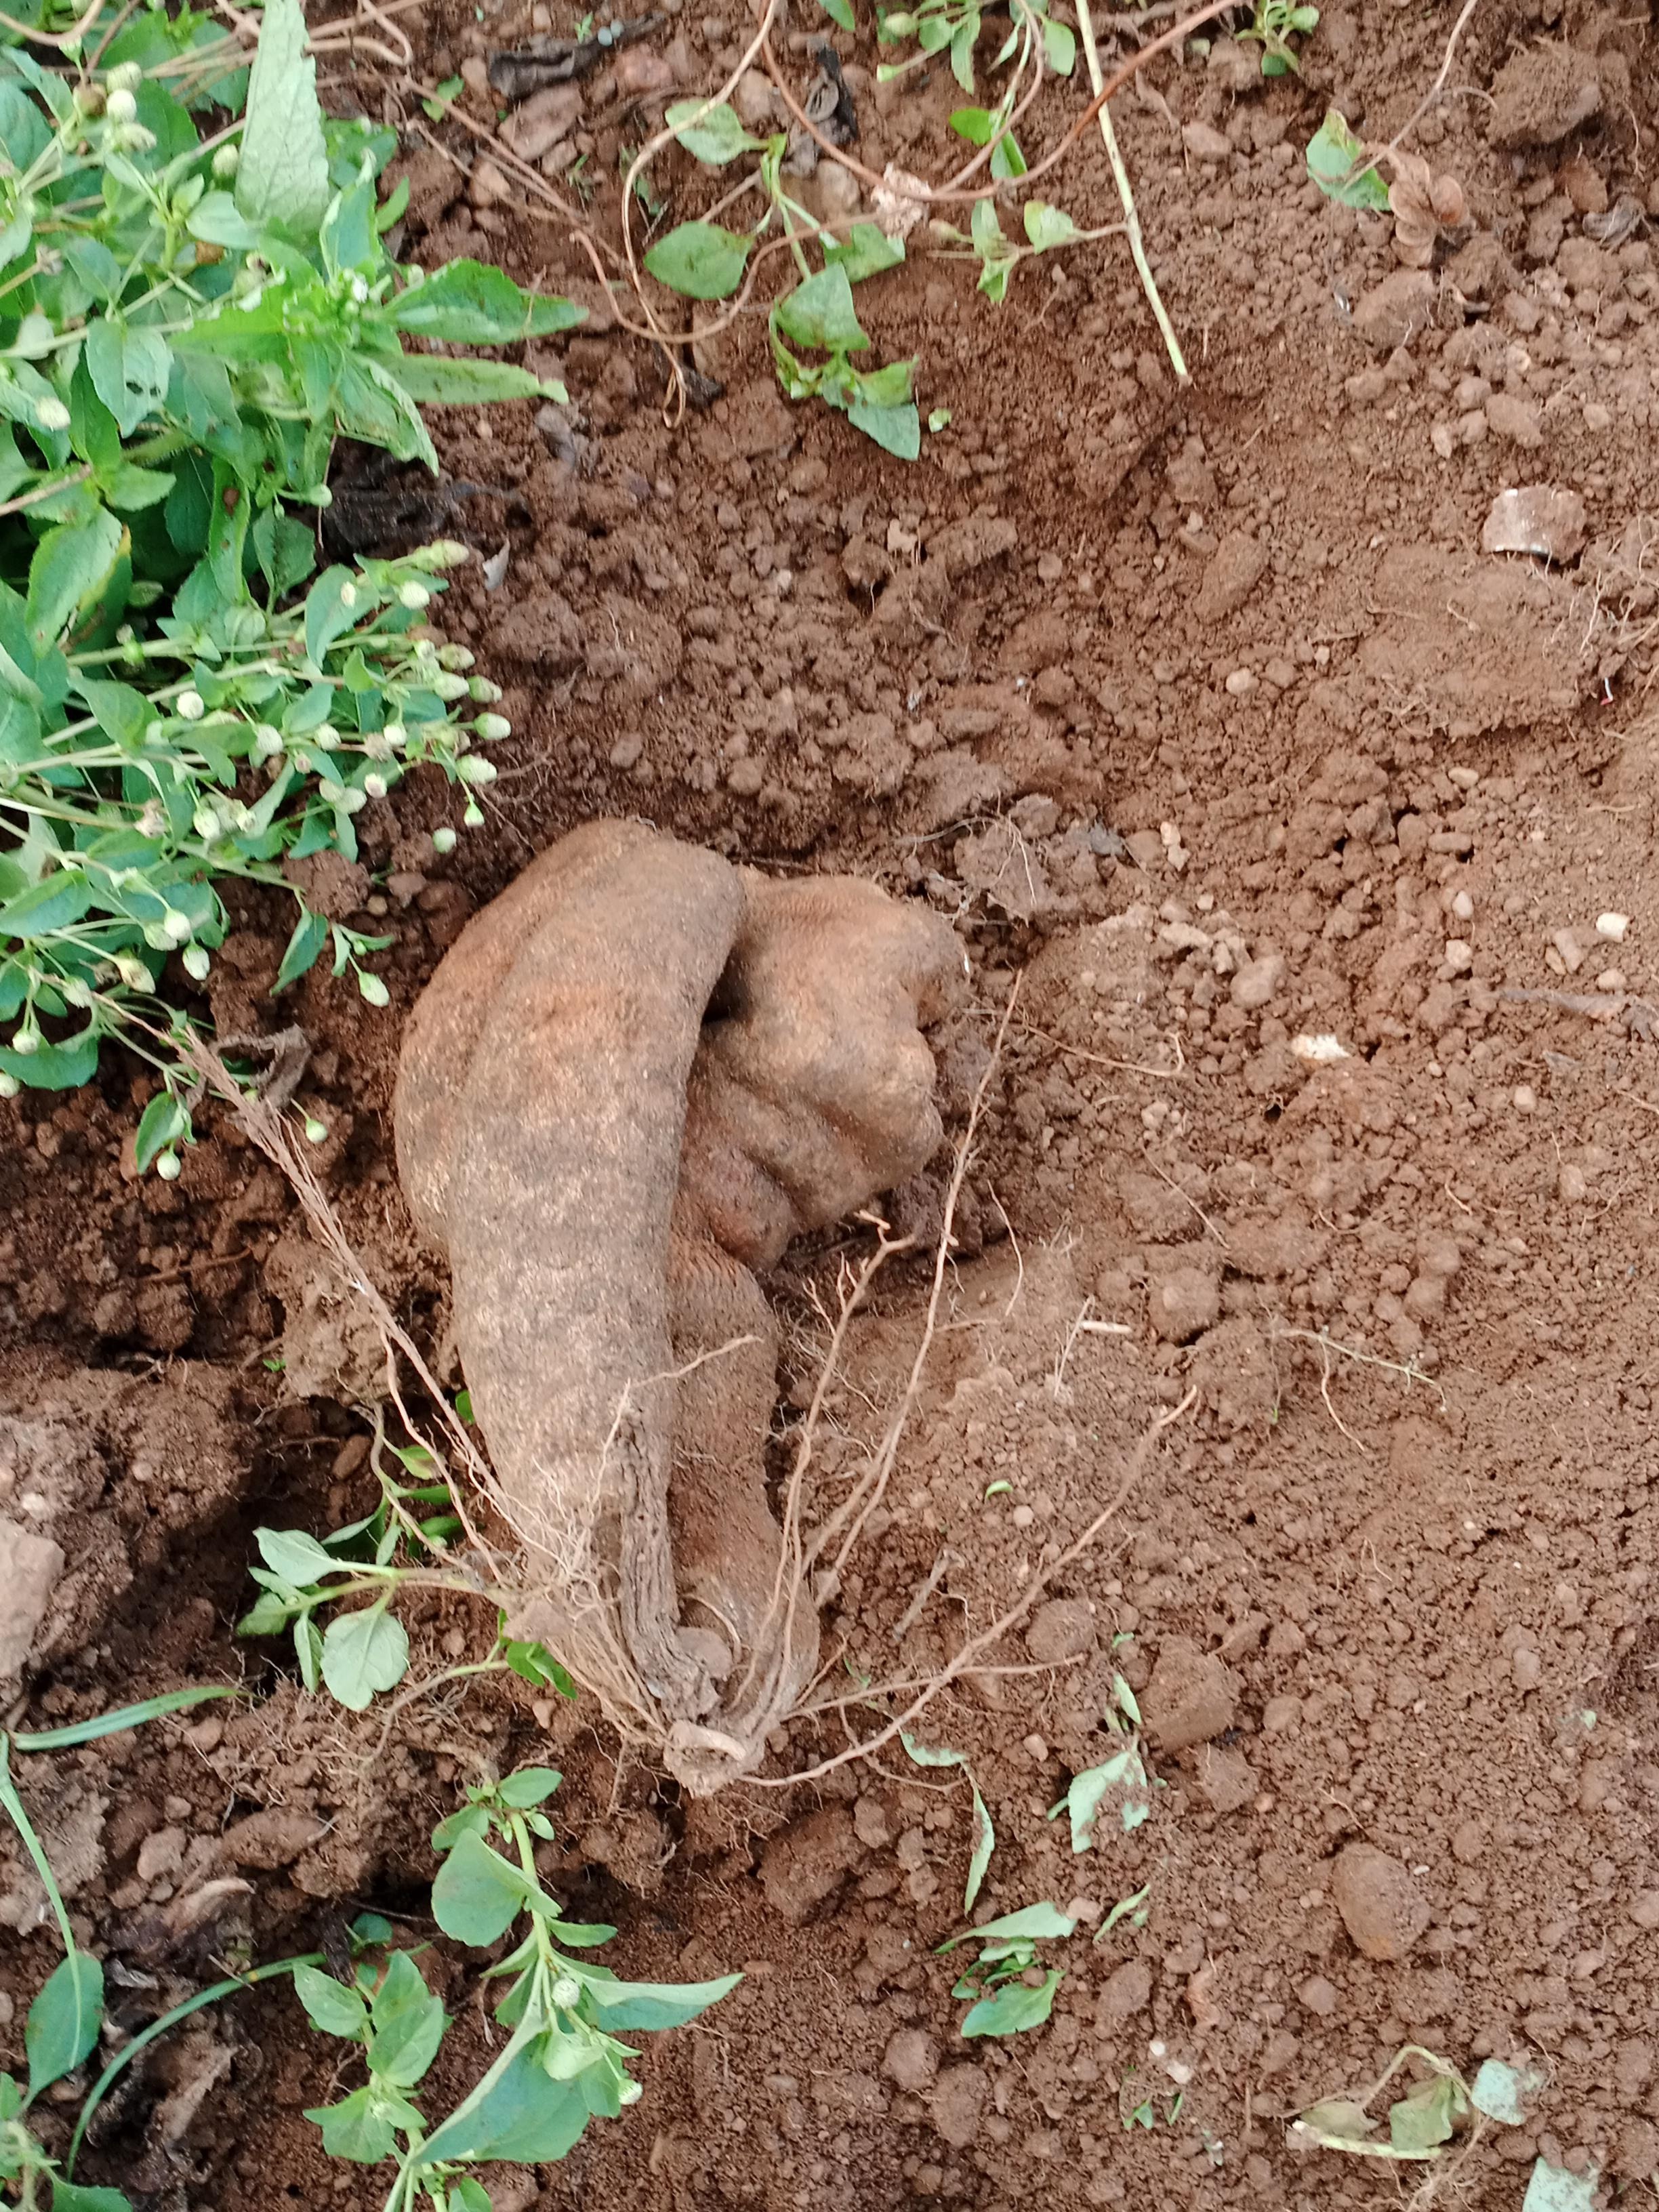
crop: yam
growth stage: harvest
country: Nigeria
